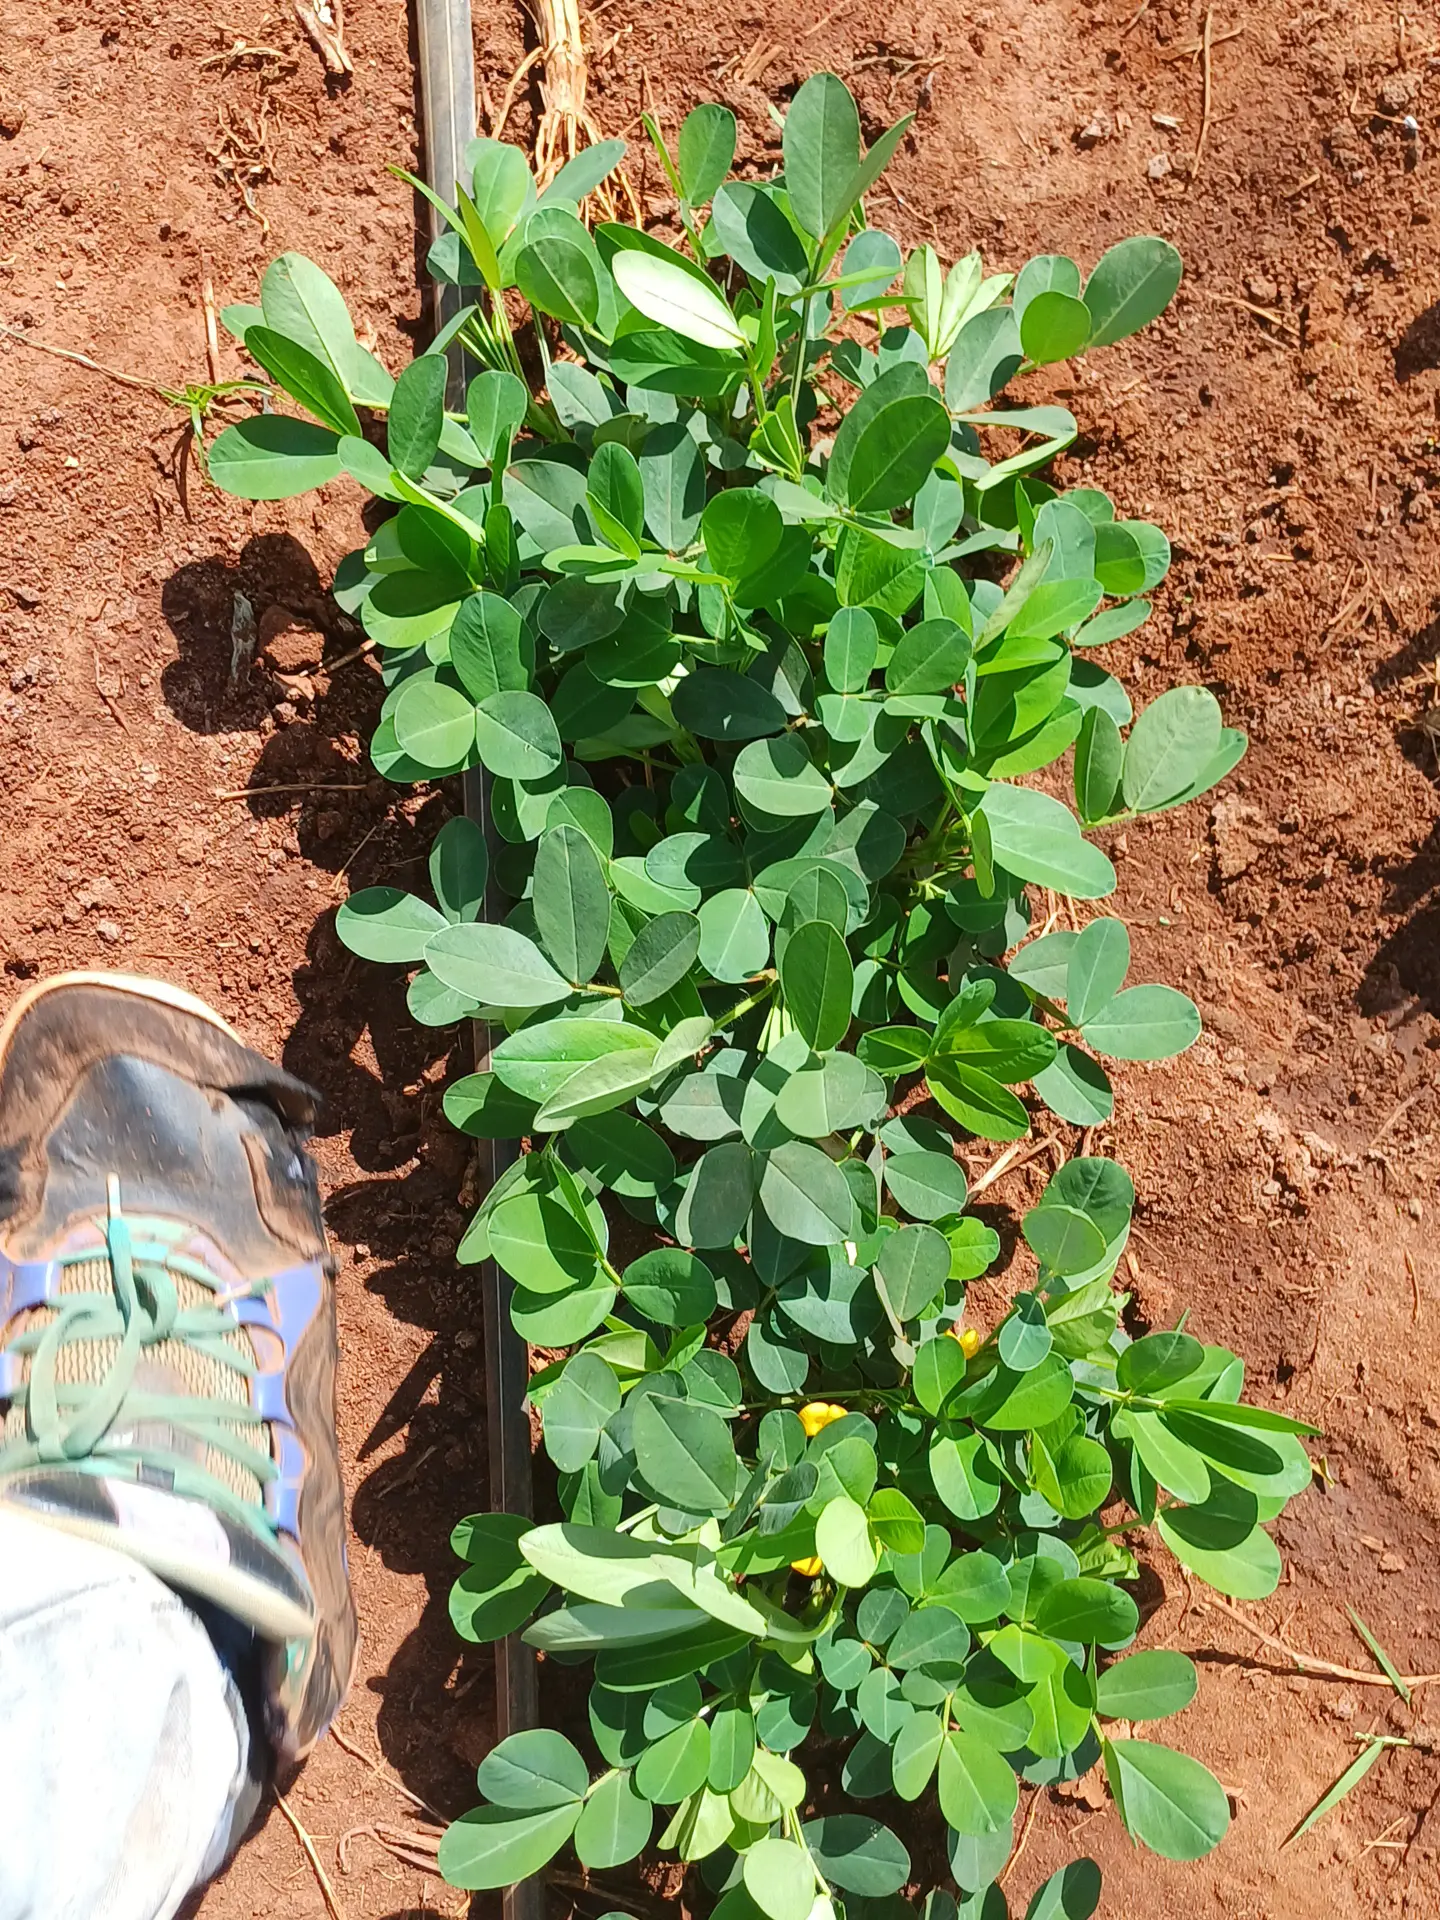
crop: groundnut
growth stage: flowering
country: Kenya
